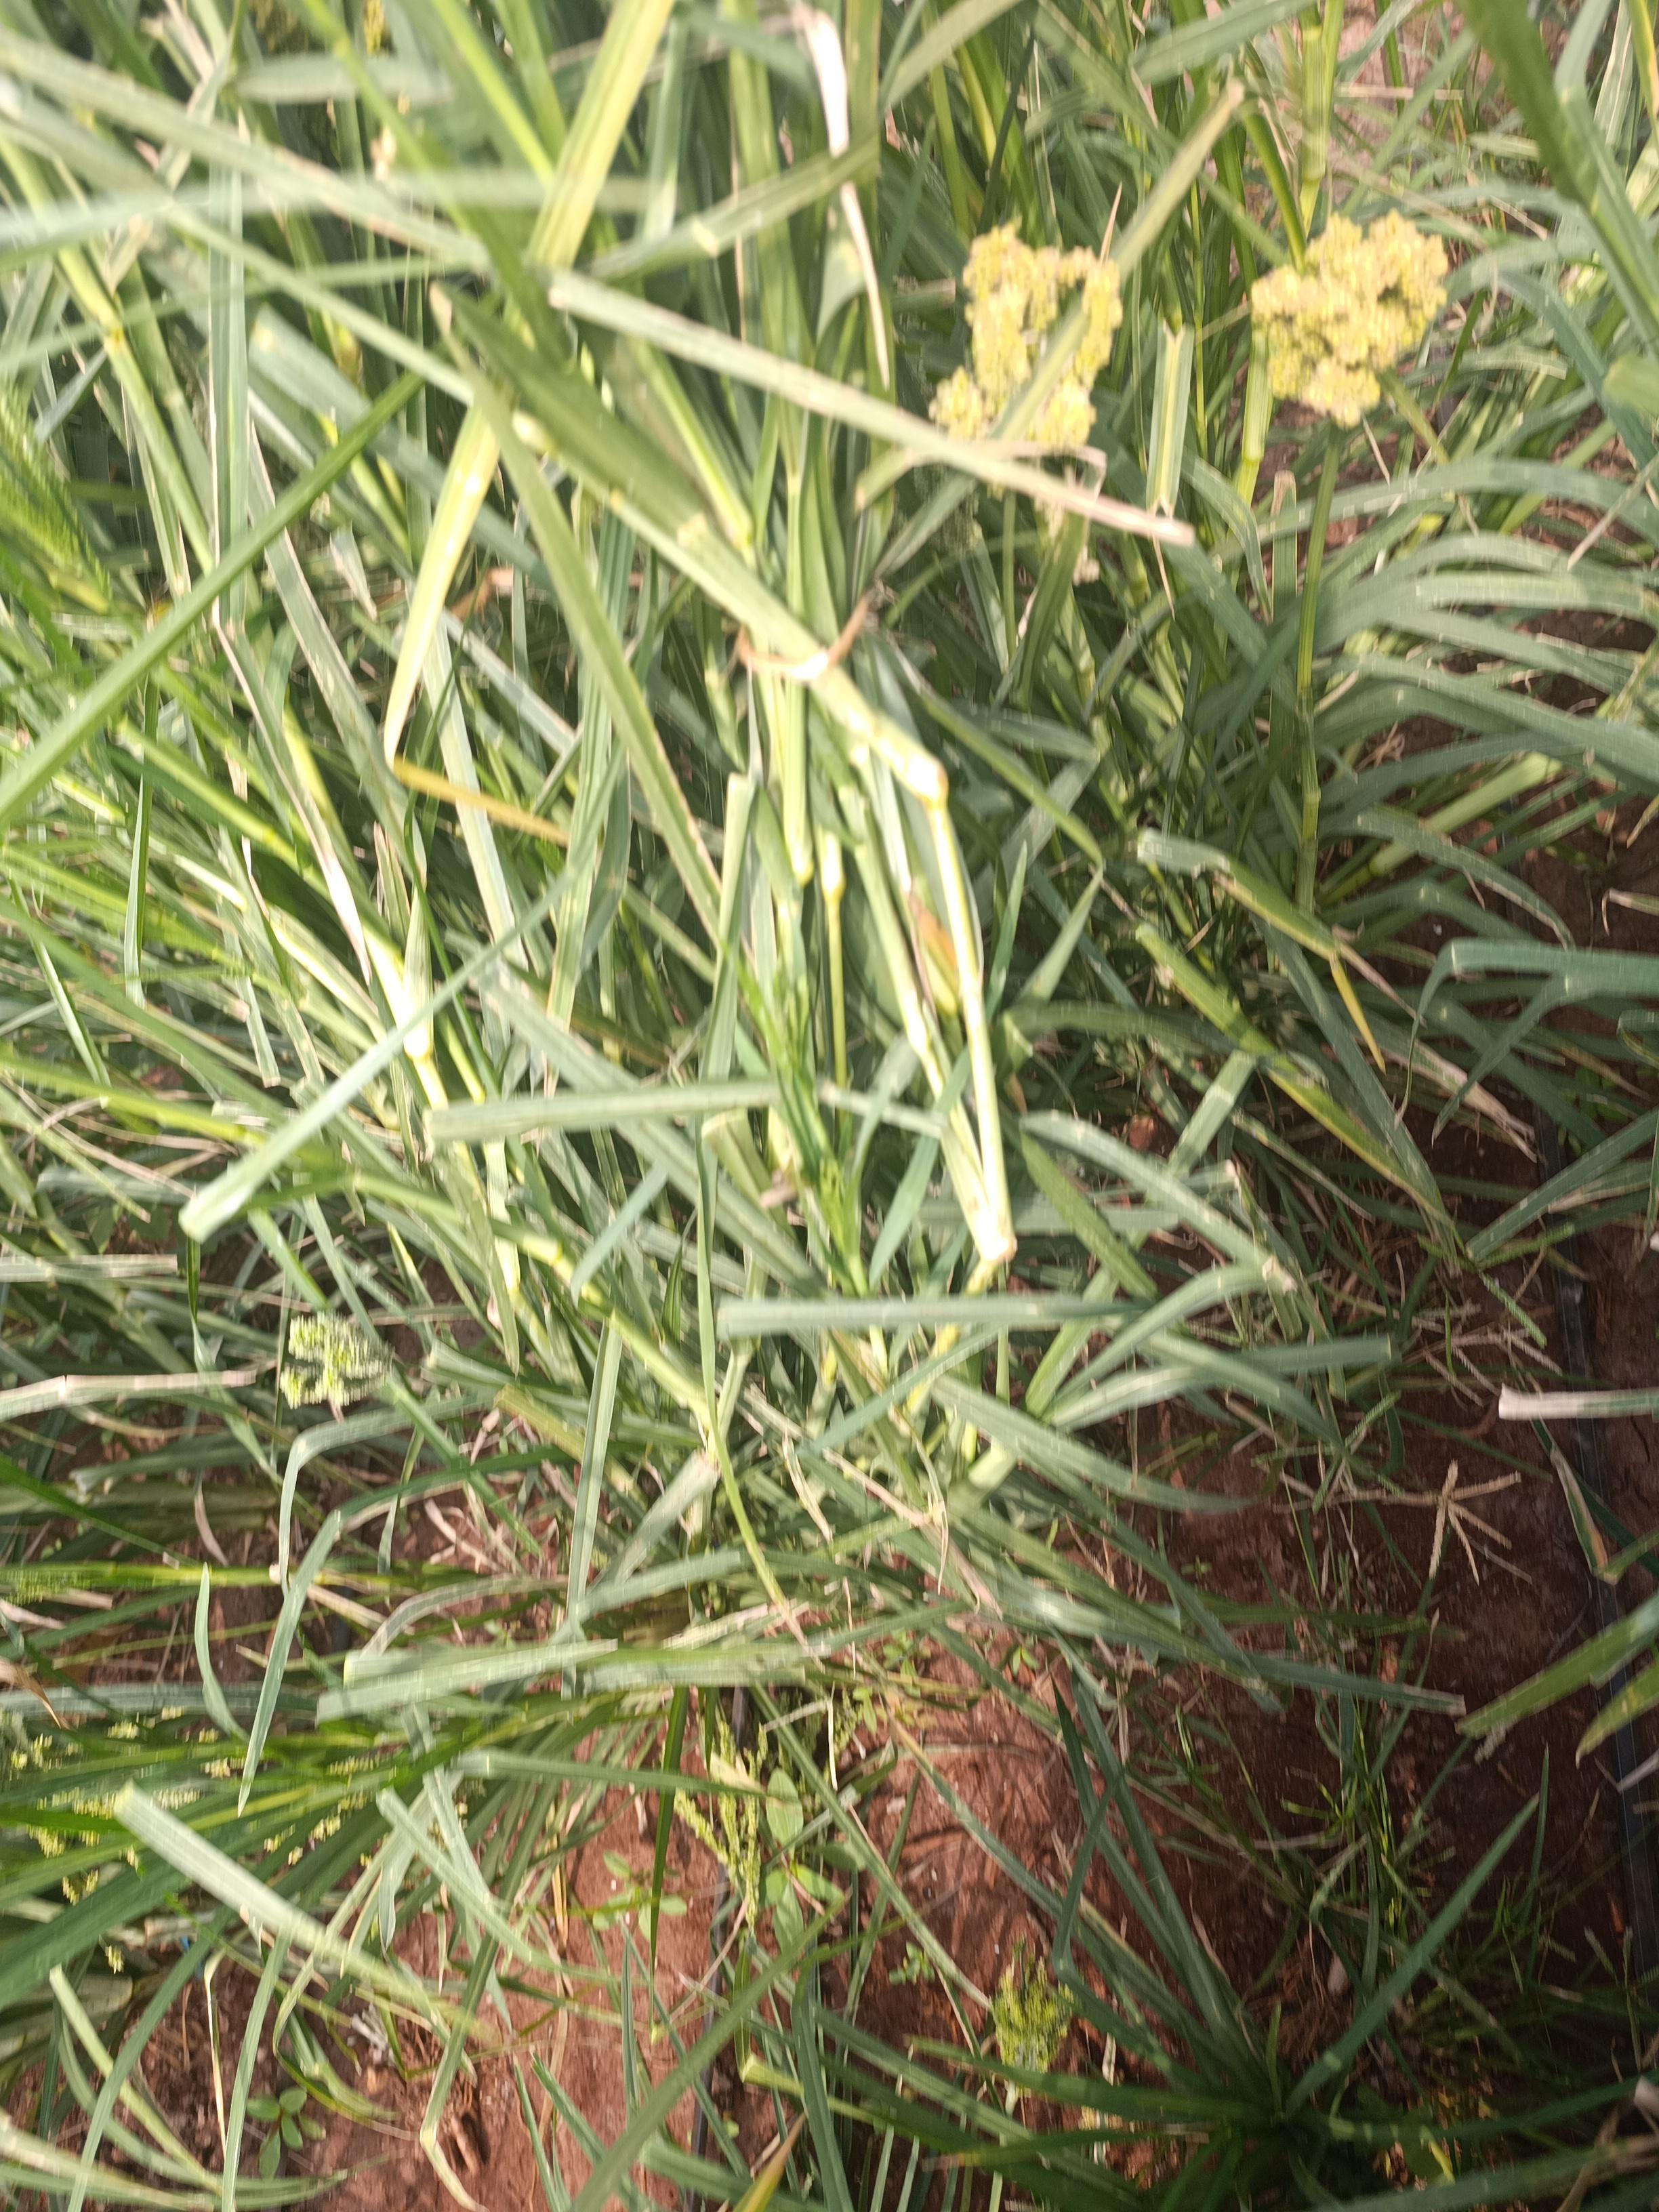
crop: finger millet
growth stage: filling grain
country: Kenya
